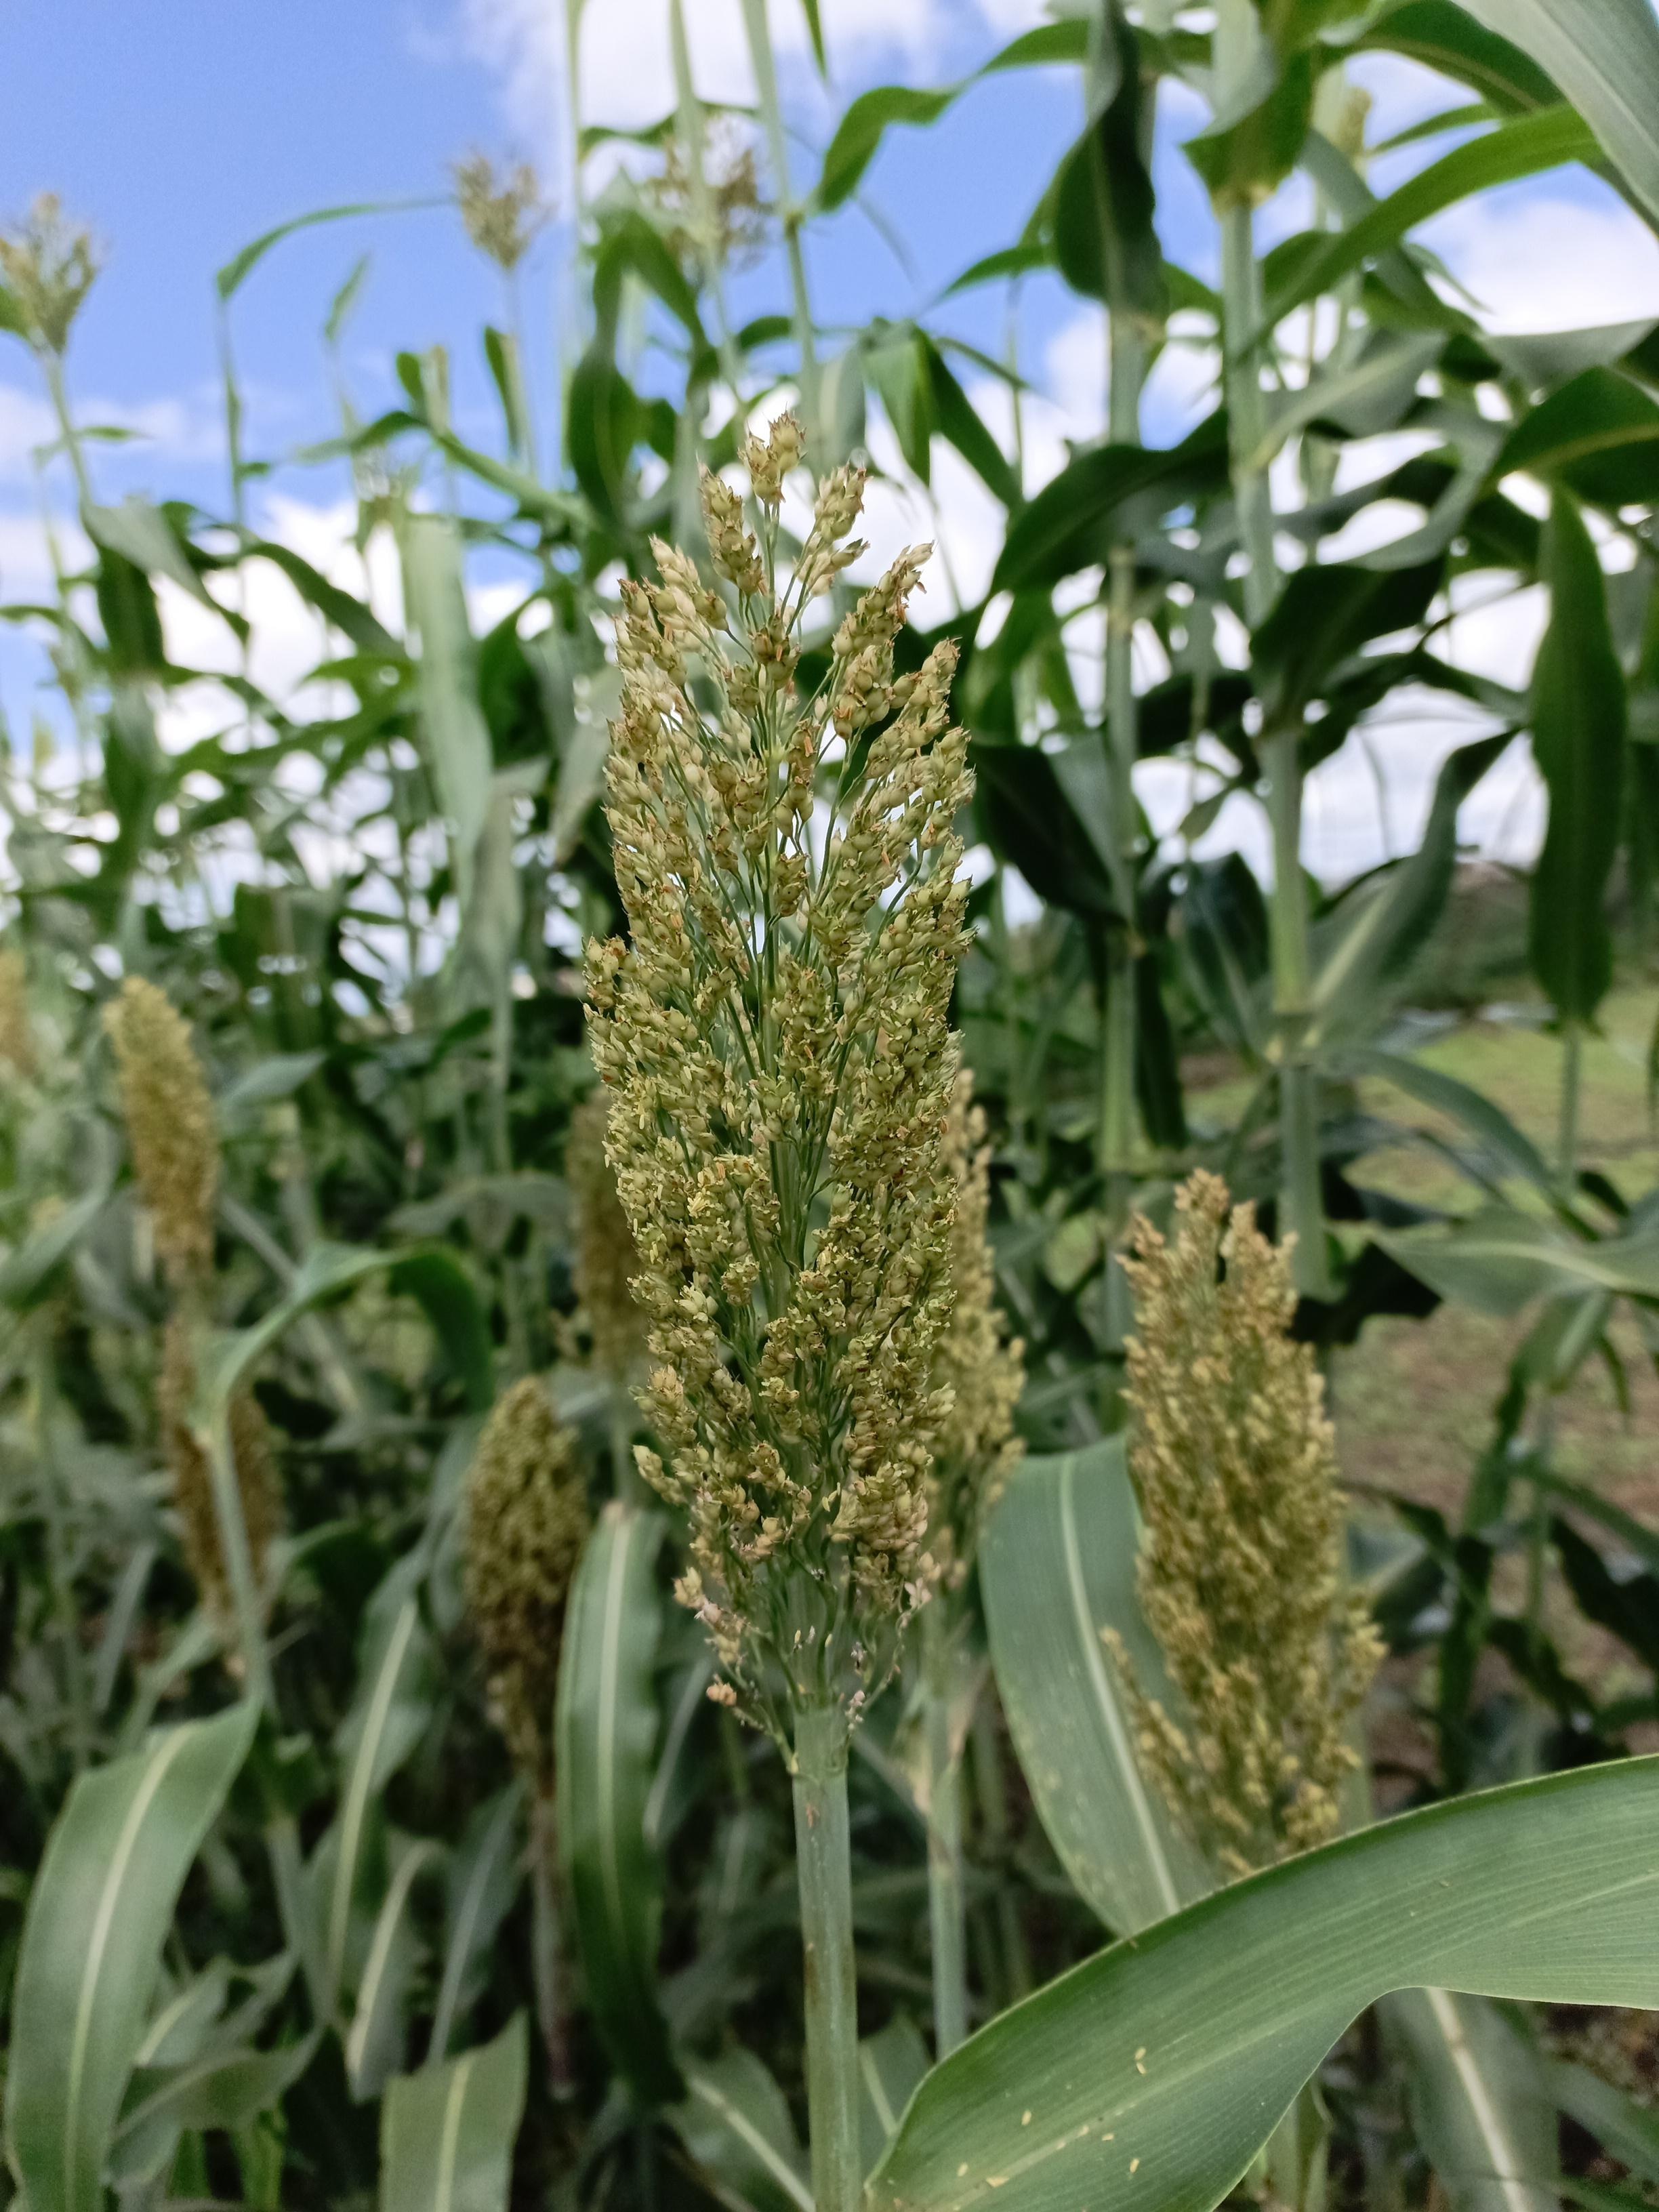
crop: sorghum
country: Tanzania
